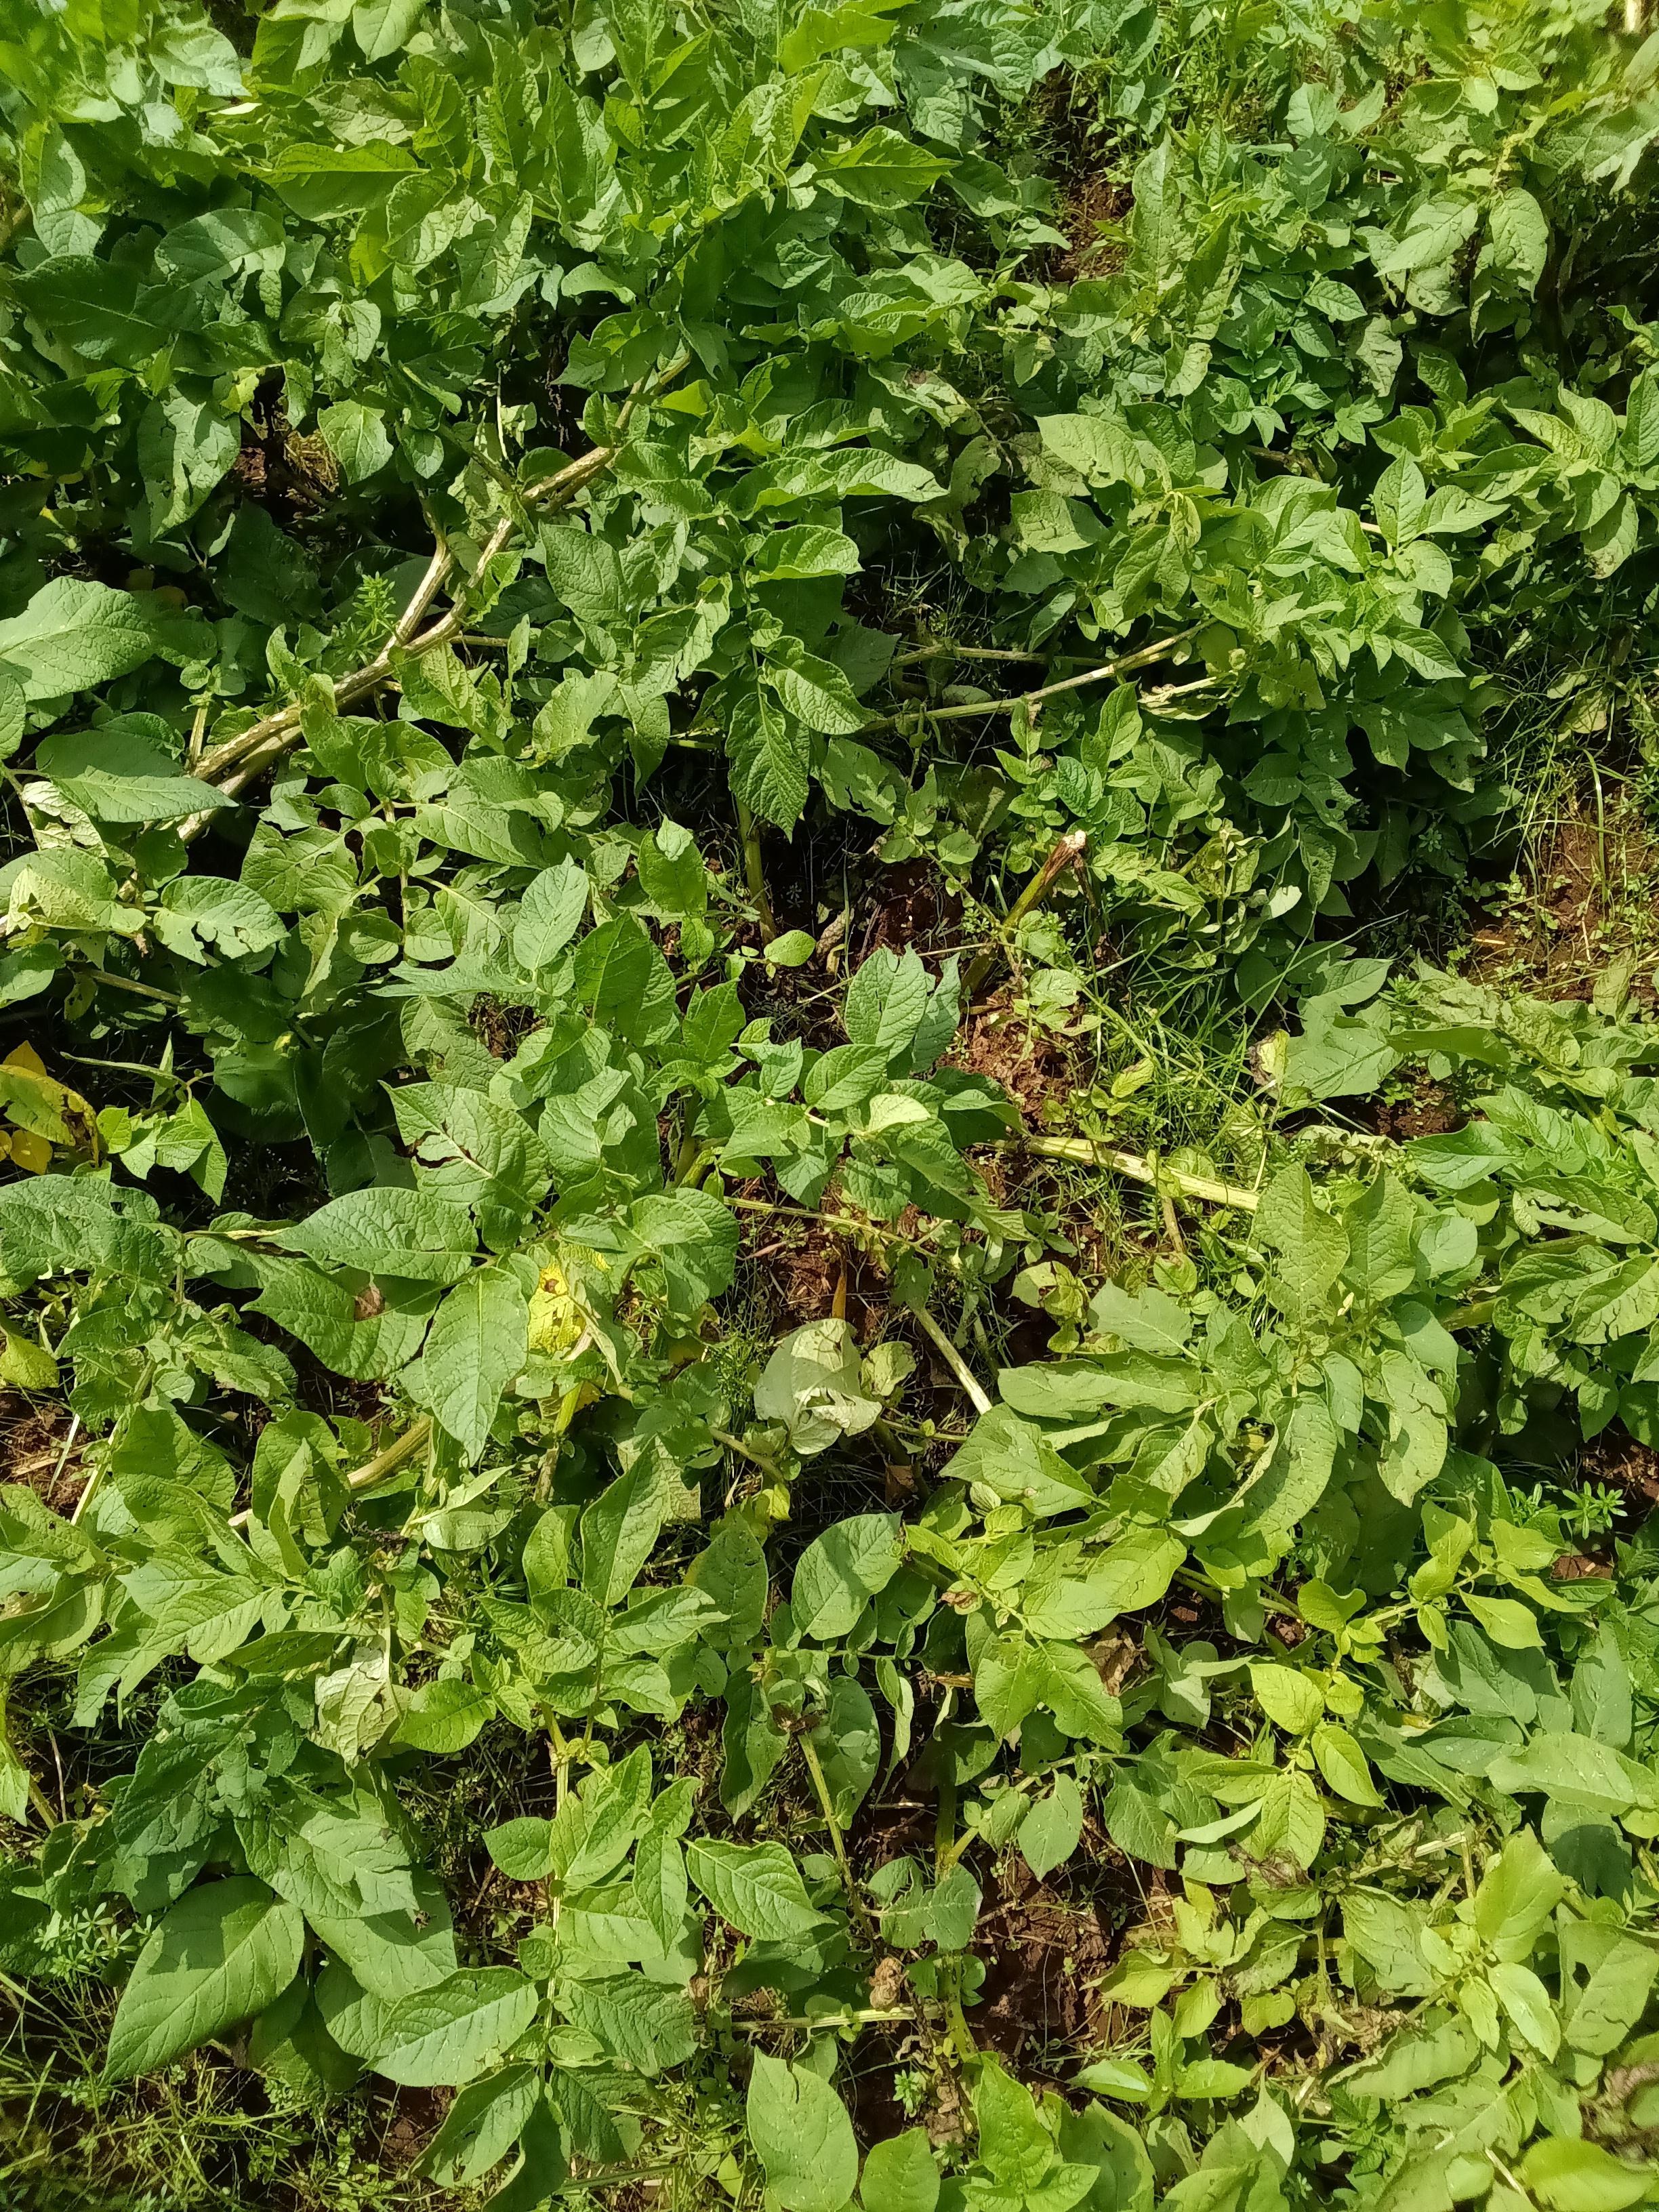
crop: potato
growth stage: flowering
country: Kenya
